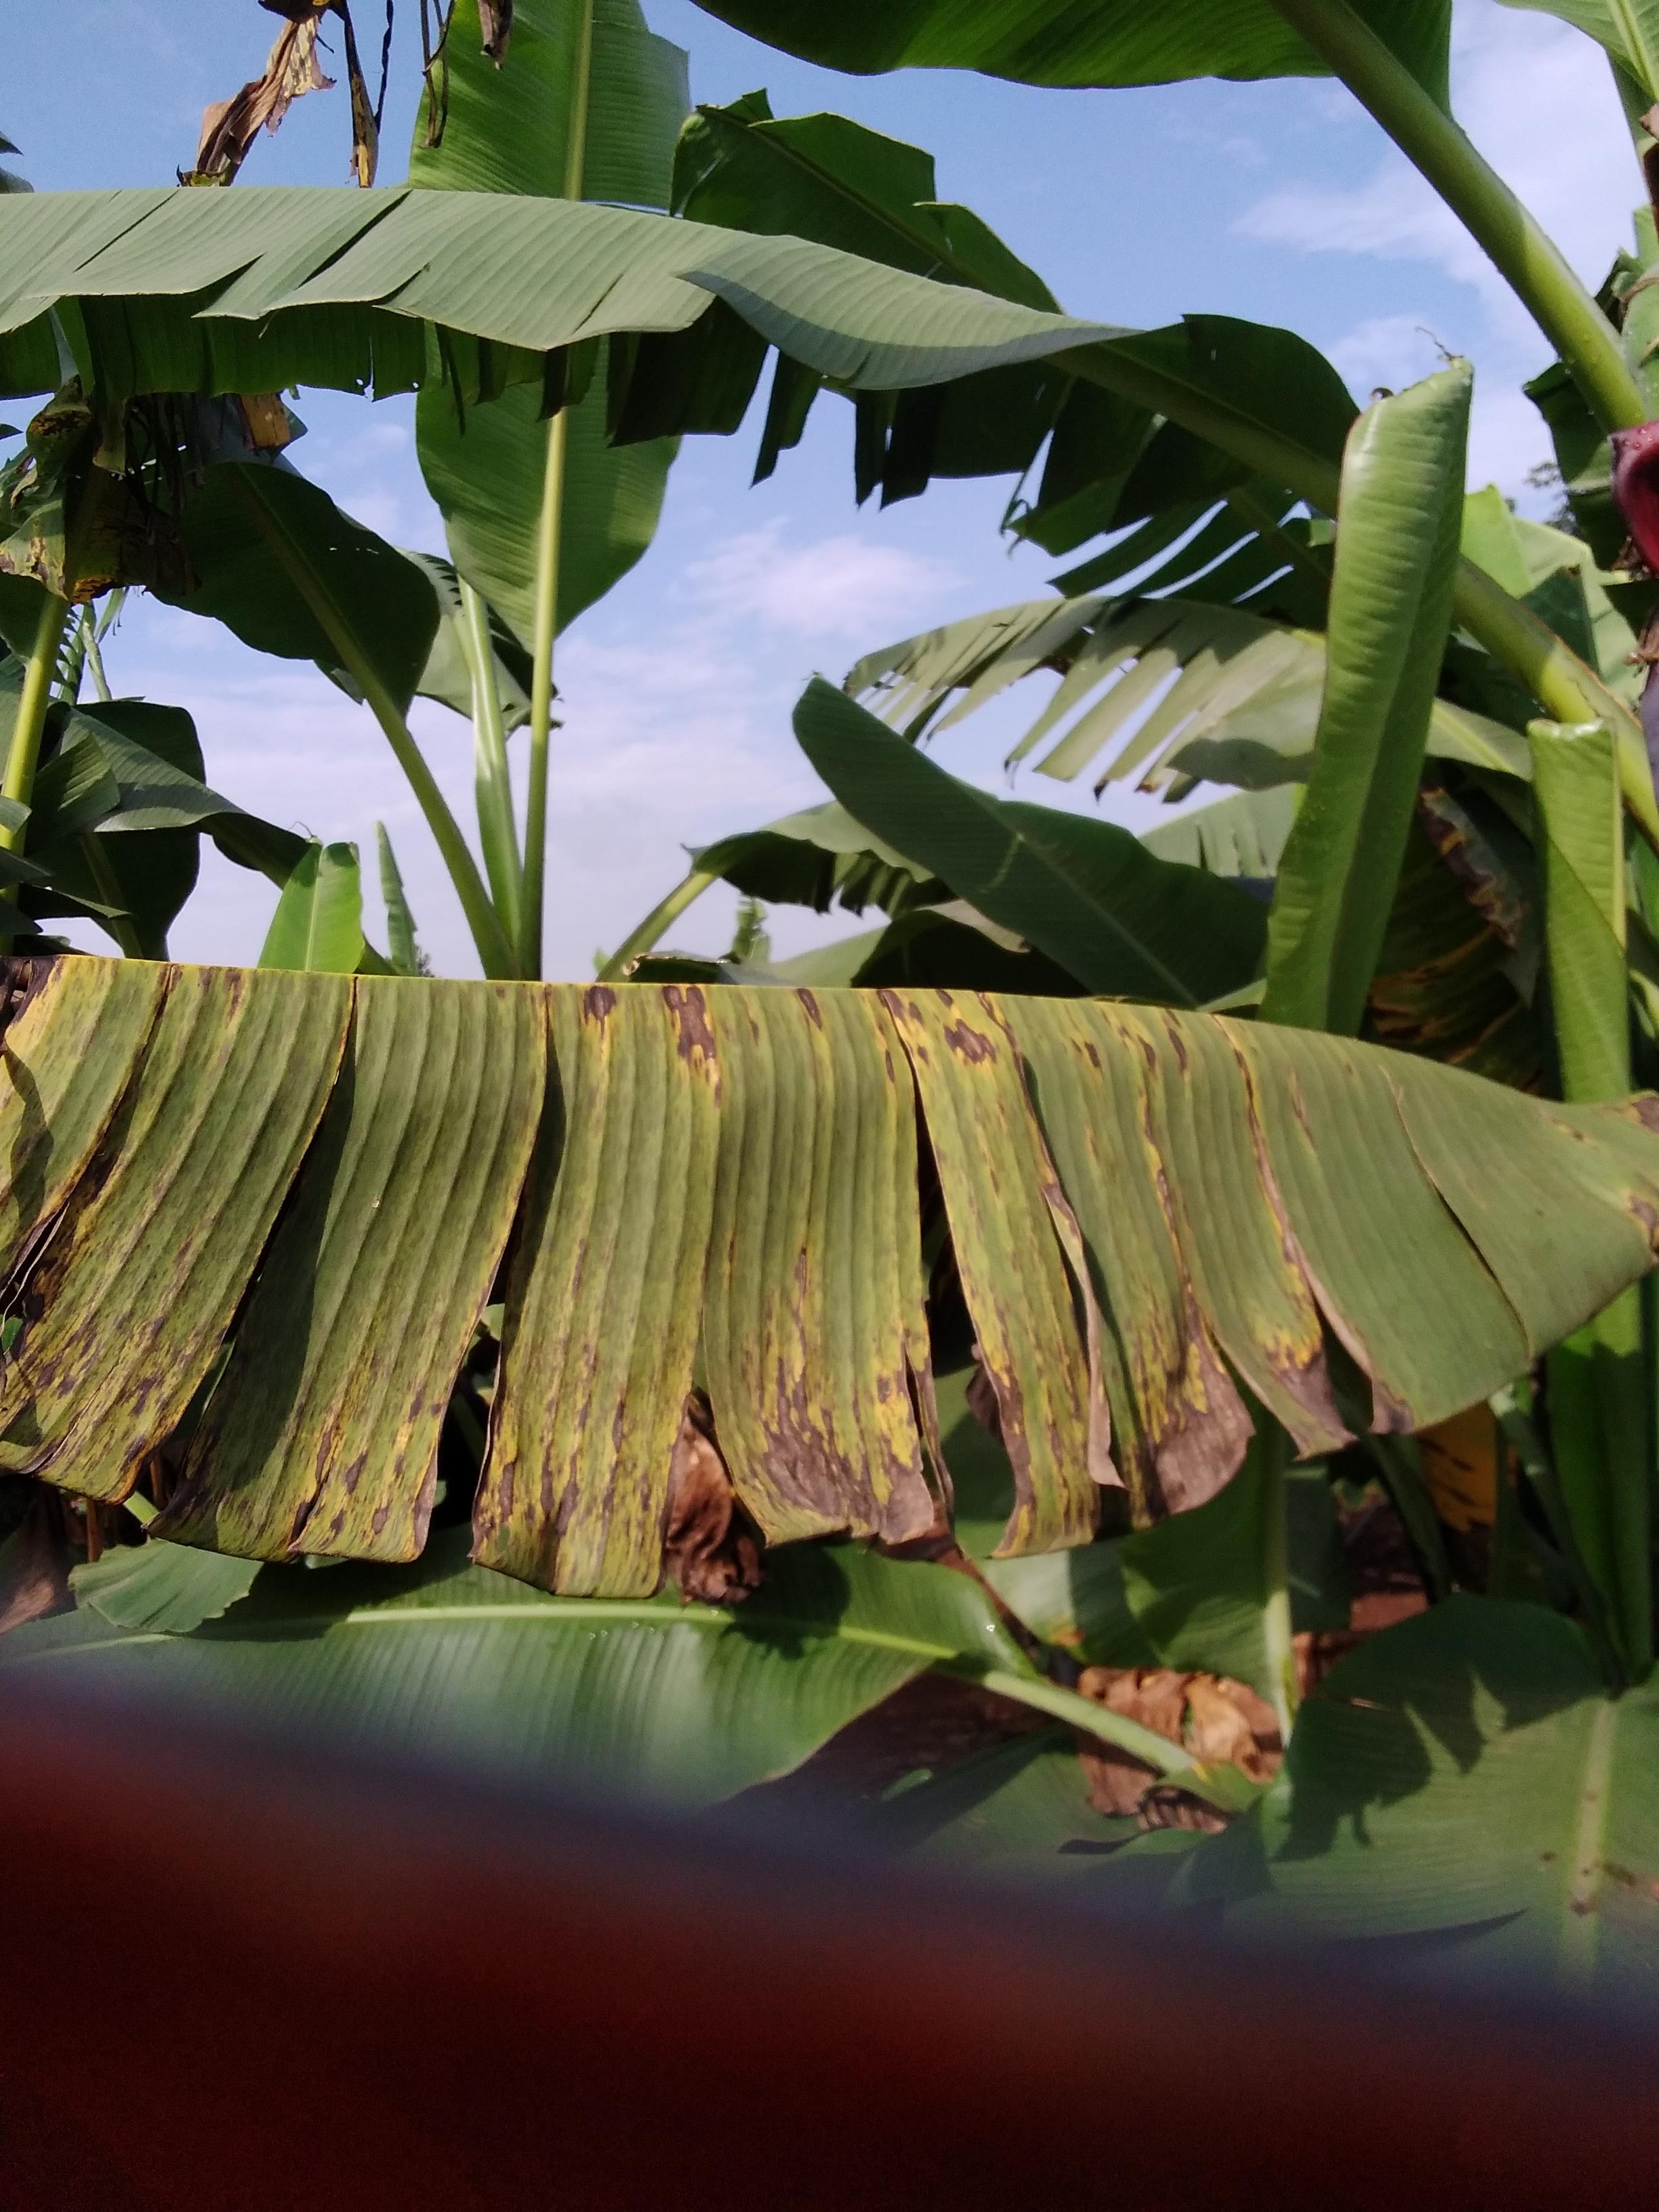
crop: banana
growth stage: development fruit
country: Uganda
